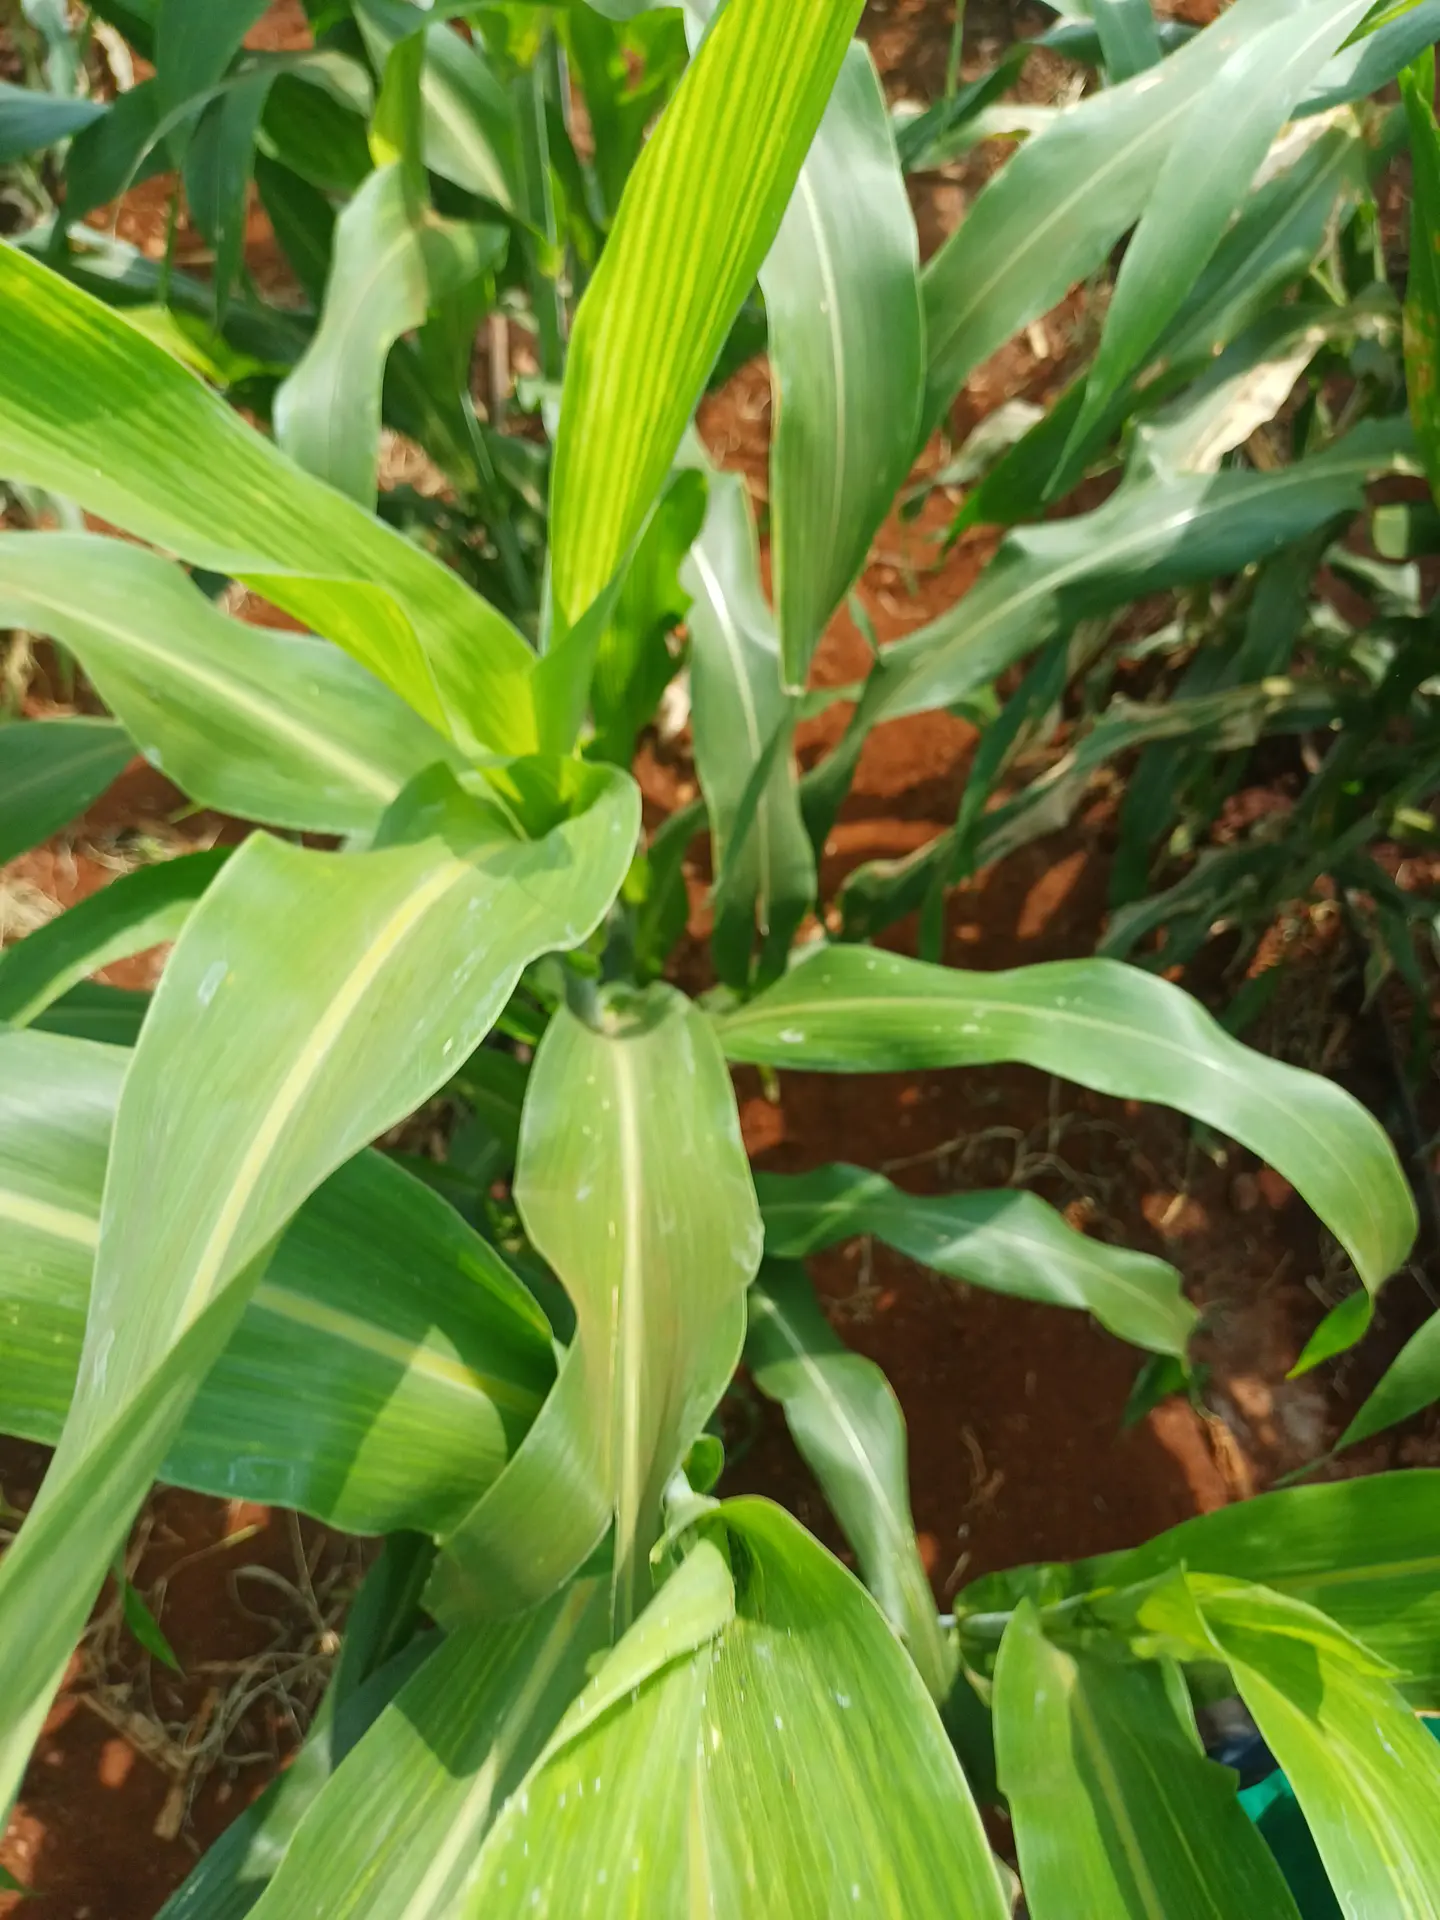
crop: sorghum
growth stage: heading tuber
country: Kenya
